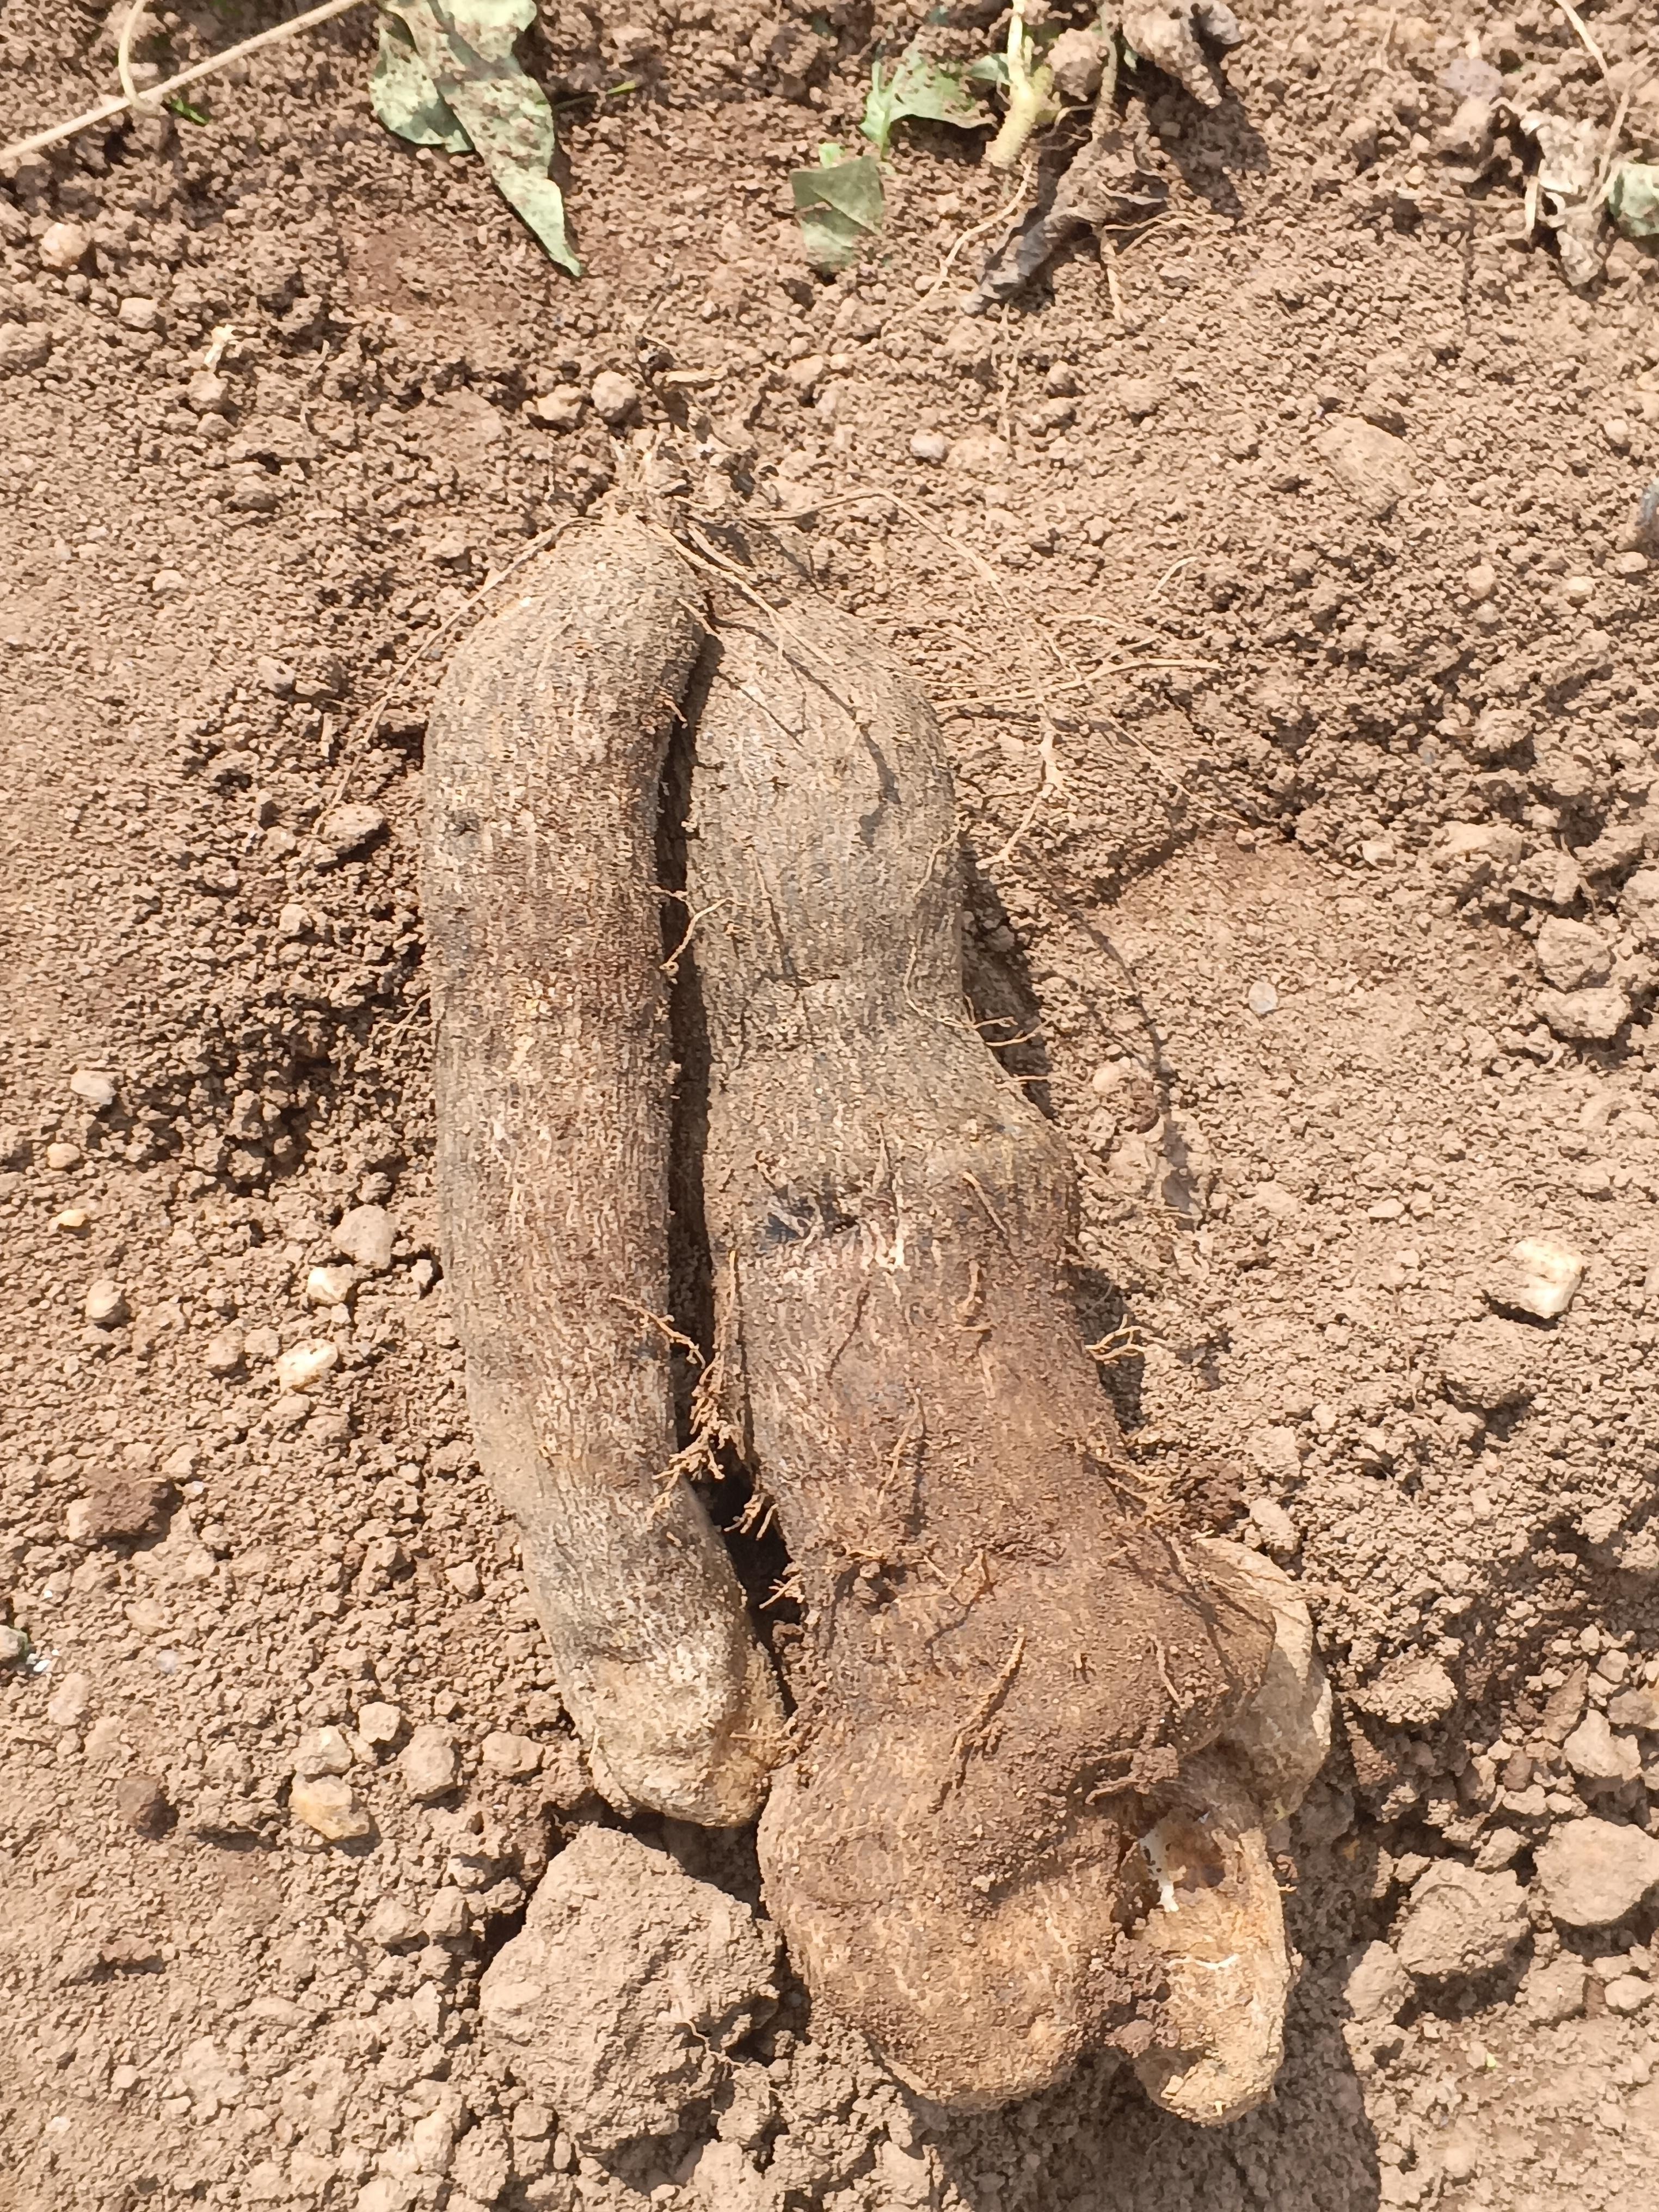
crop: yam
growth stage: harvest
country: Nigeria
